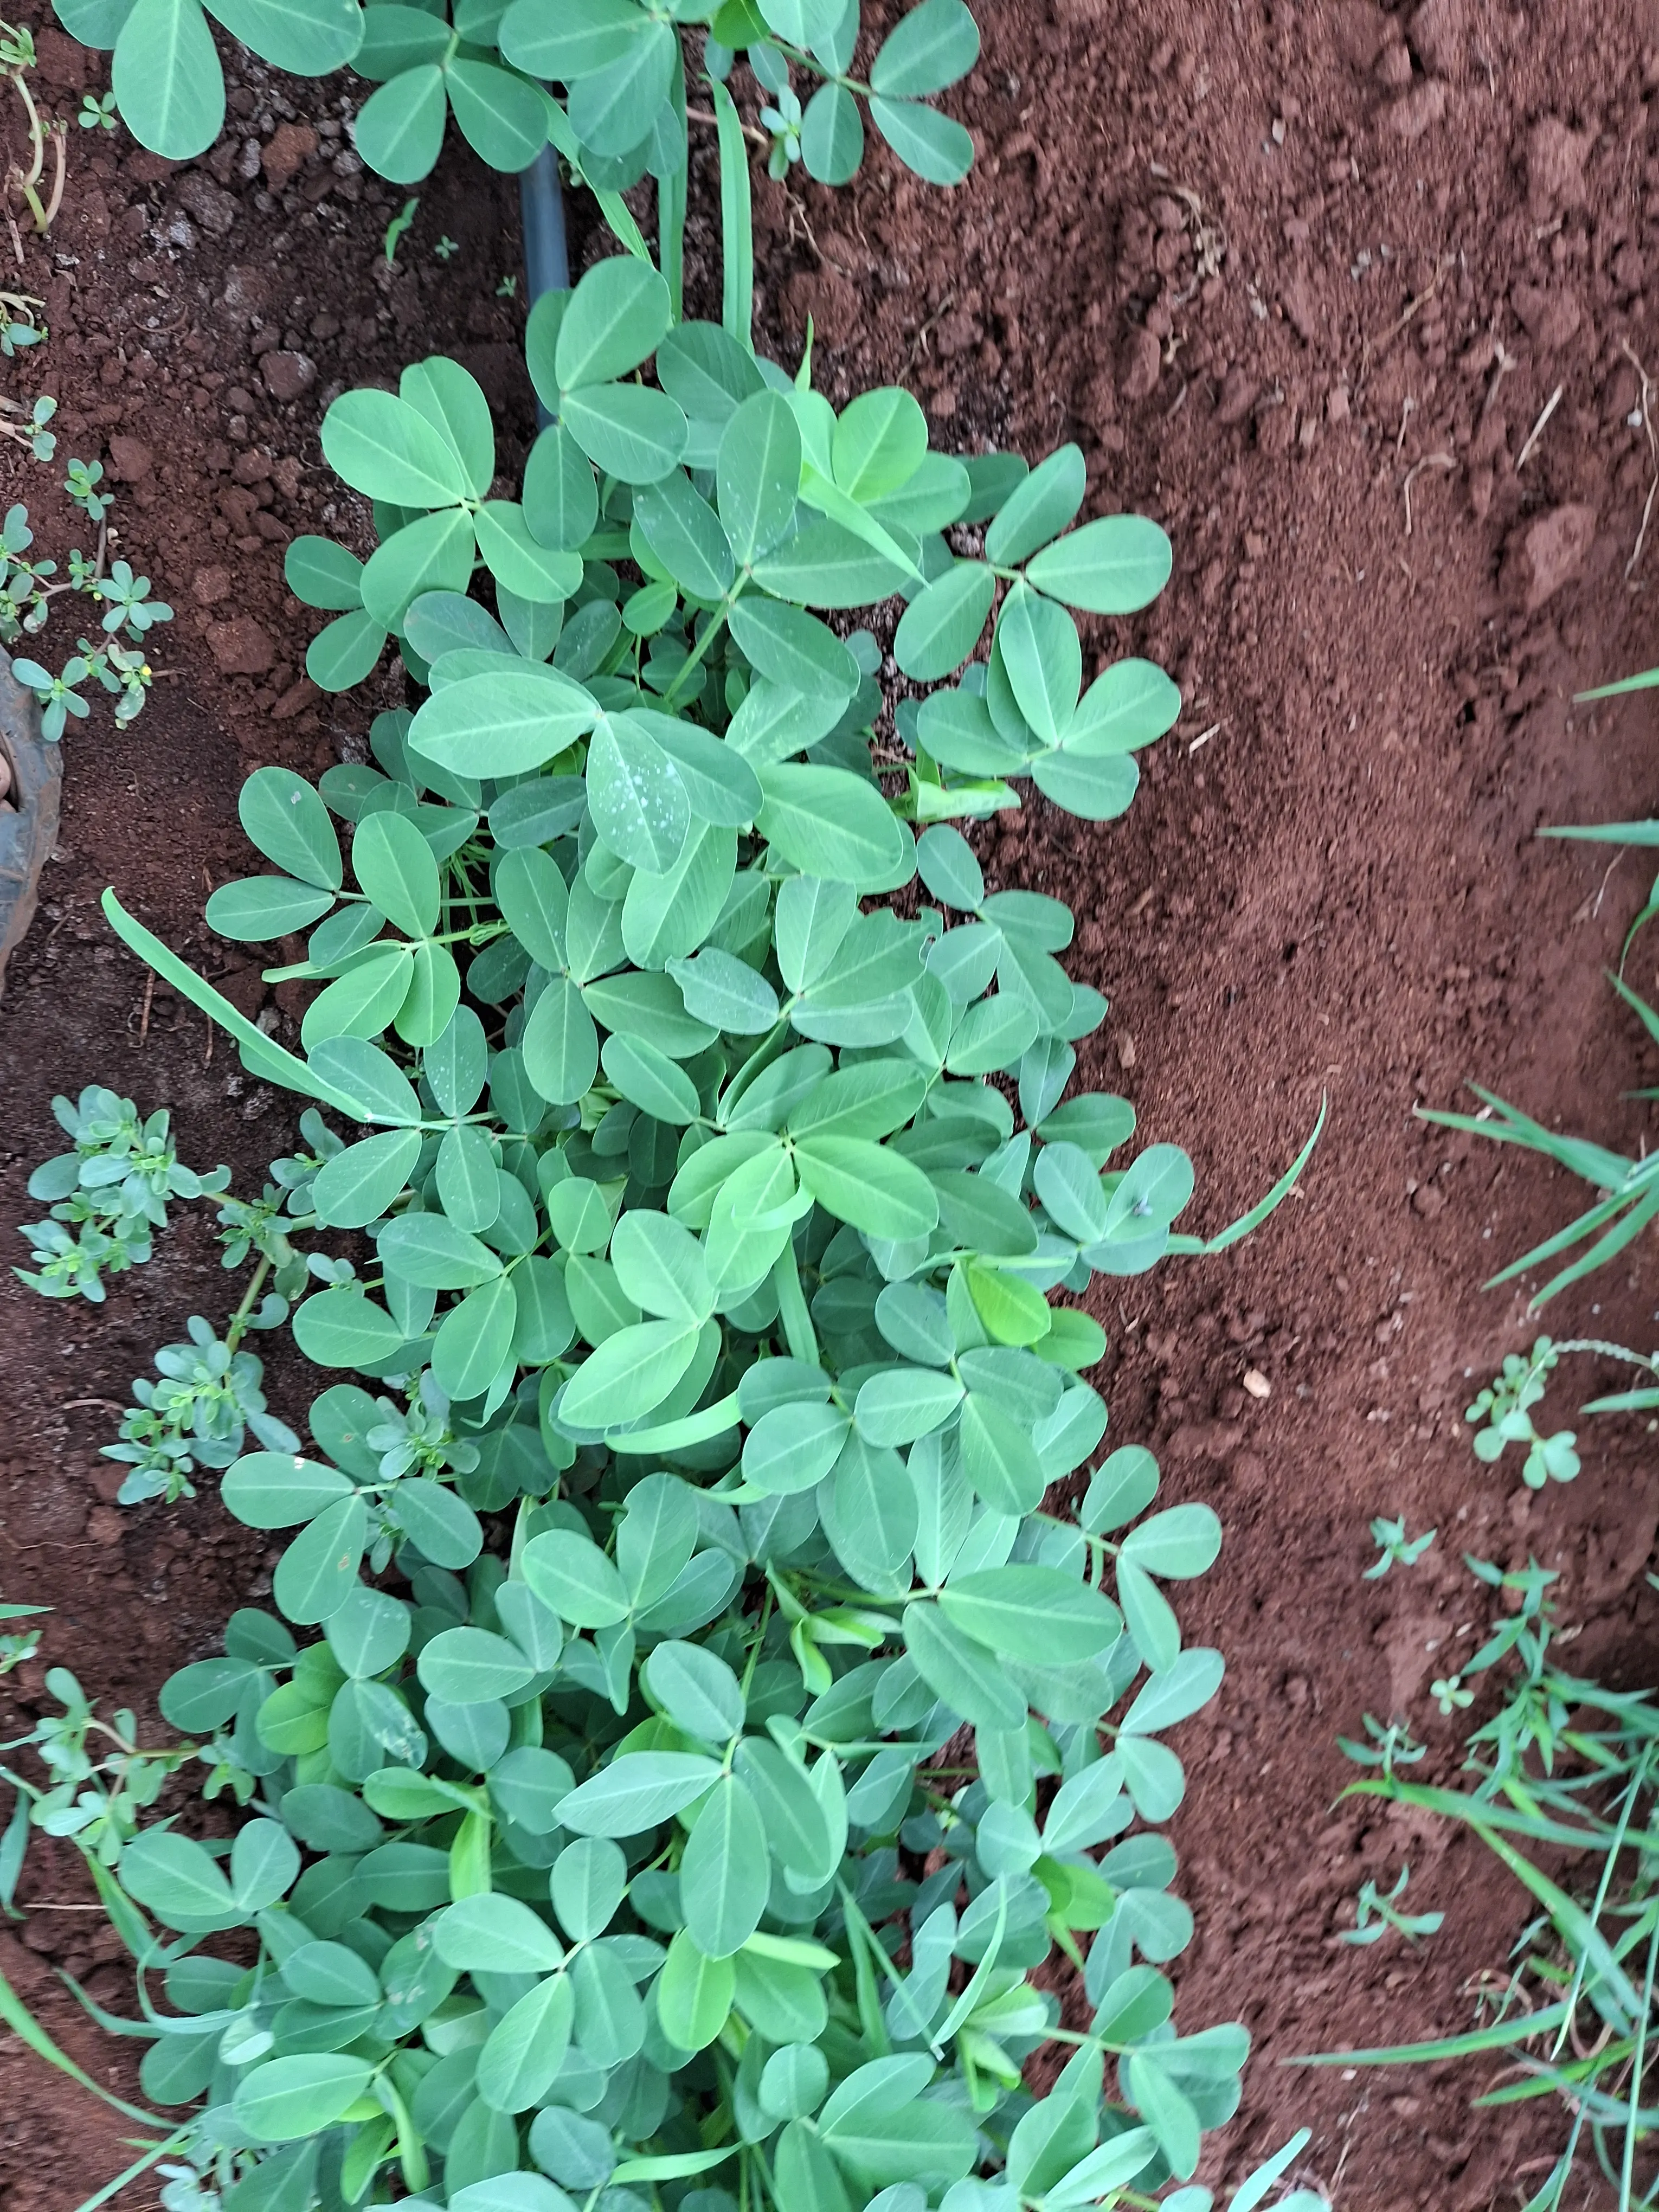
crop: groundnut
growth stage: flowering
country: Kenya
